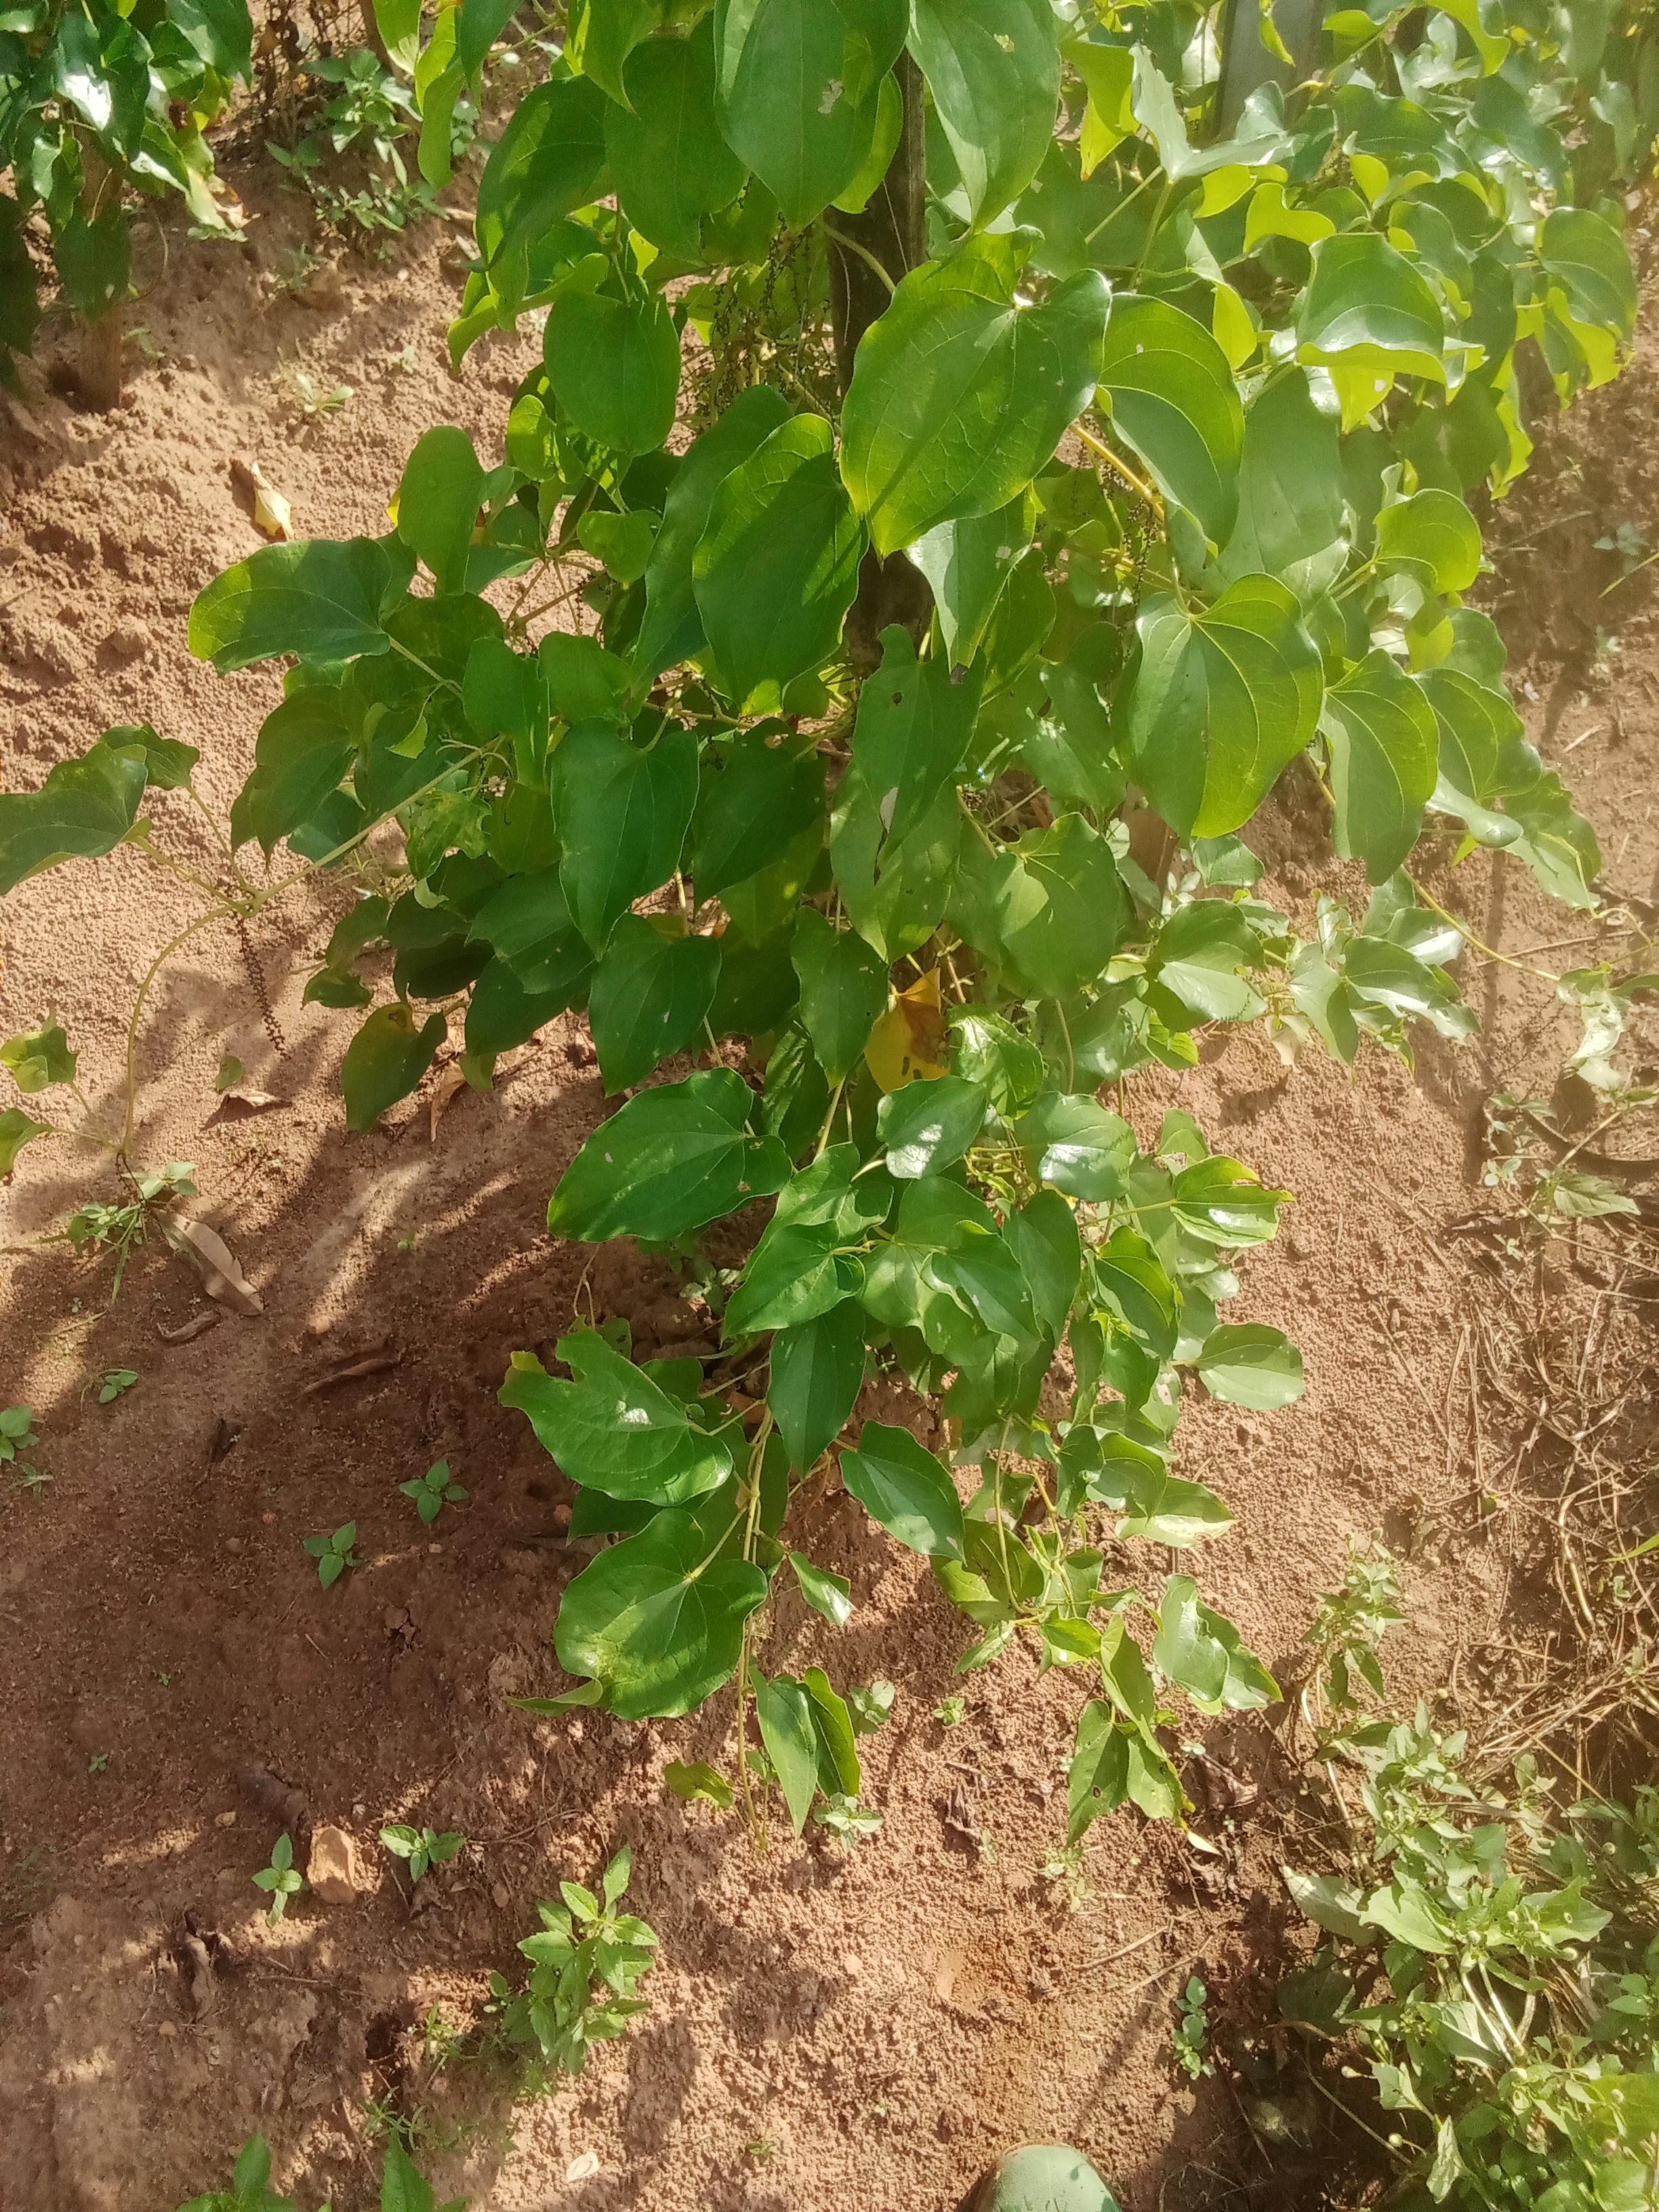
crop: yam
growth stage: vegetative
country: Nigeria
